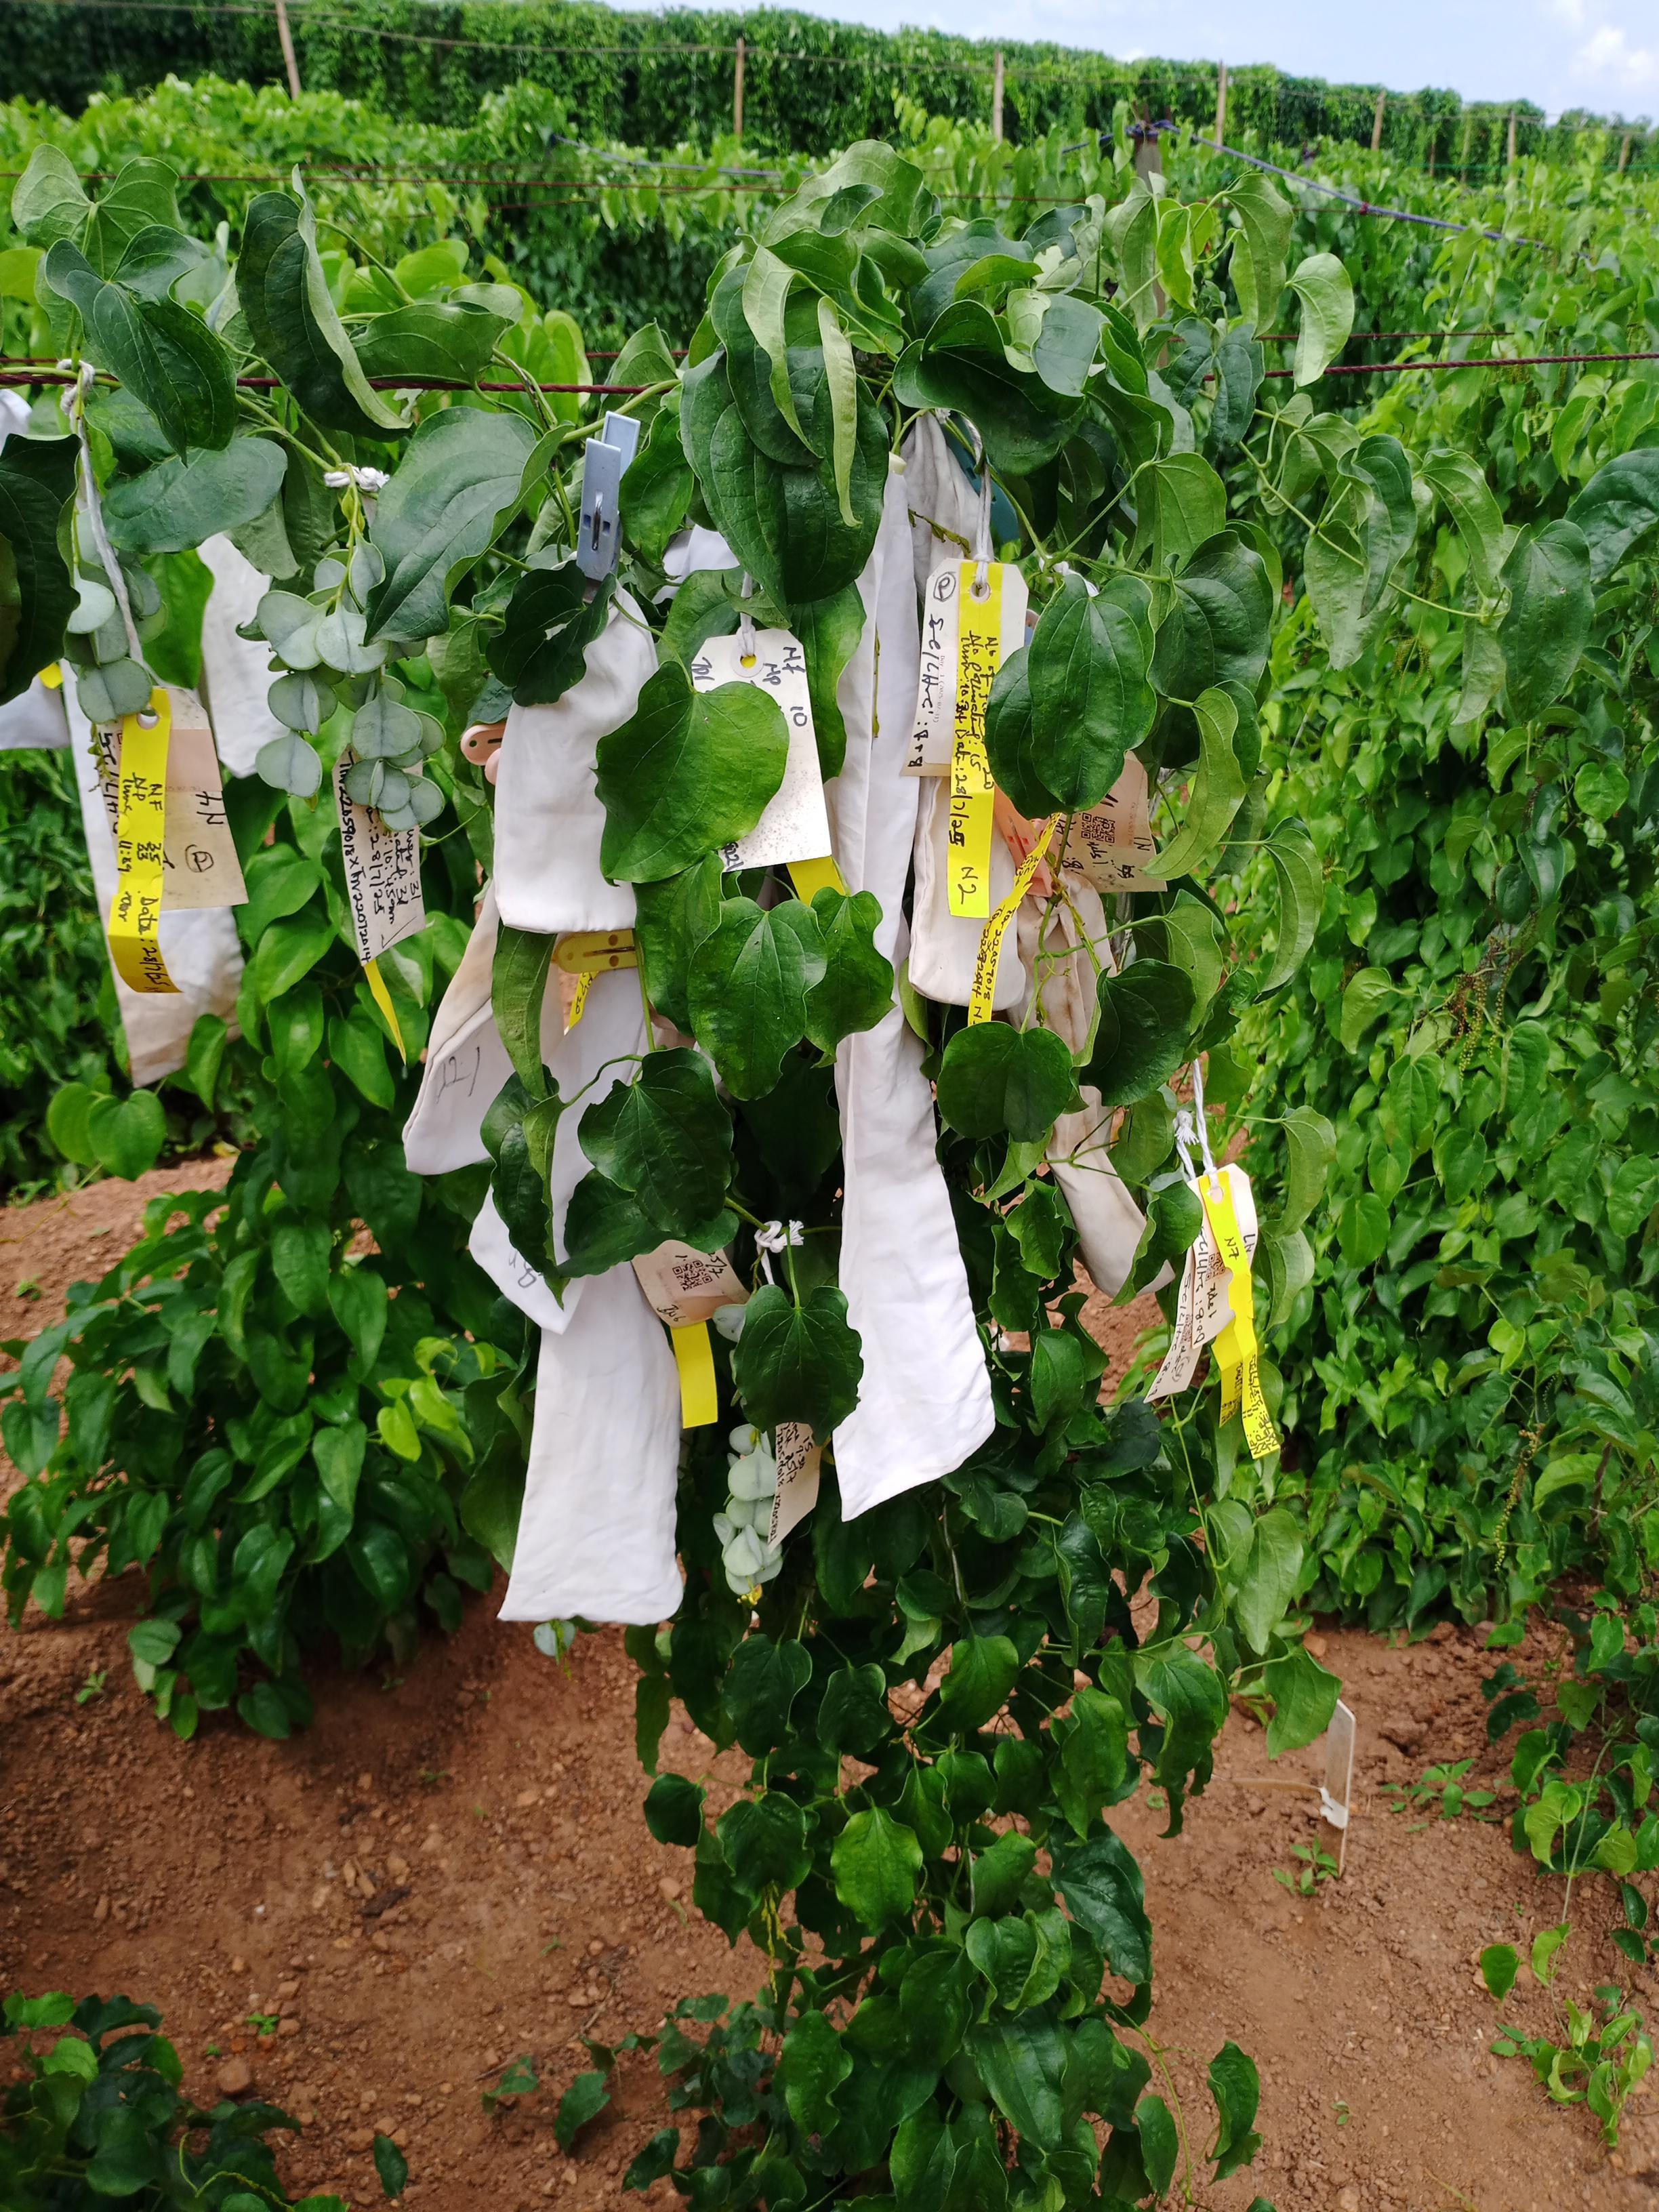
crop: yam
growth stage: development fruit
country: Nigeria
